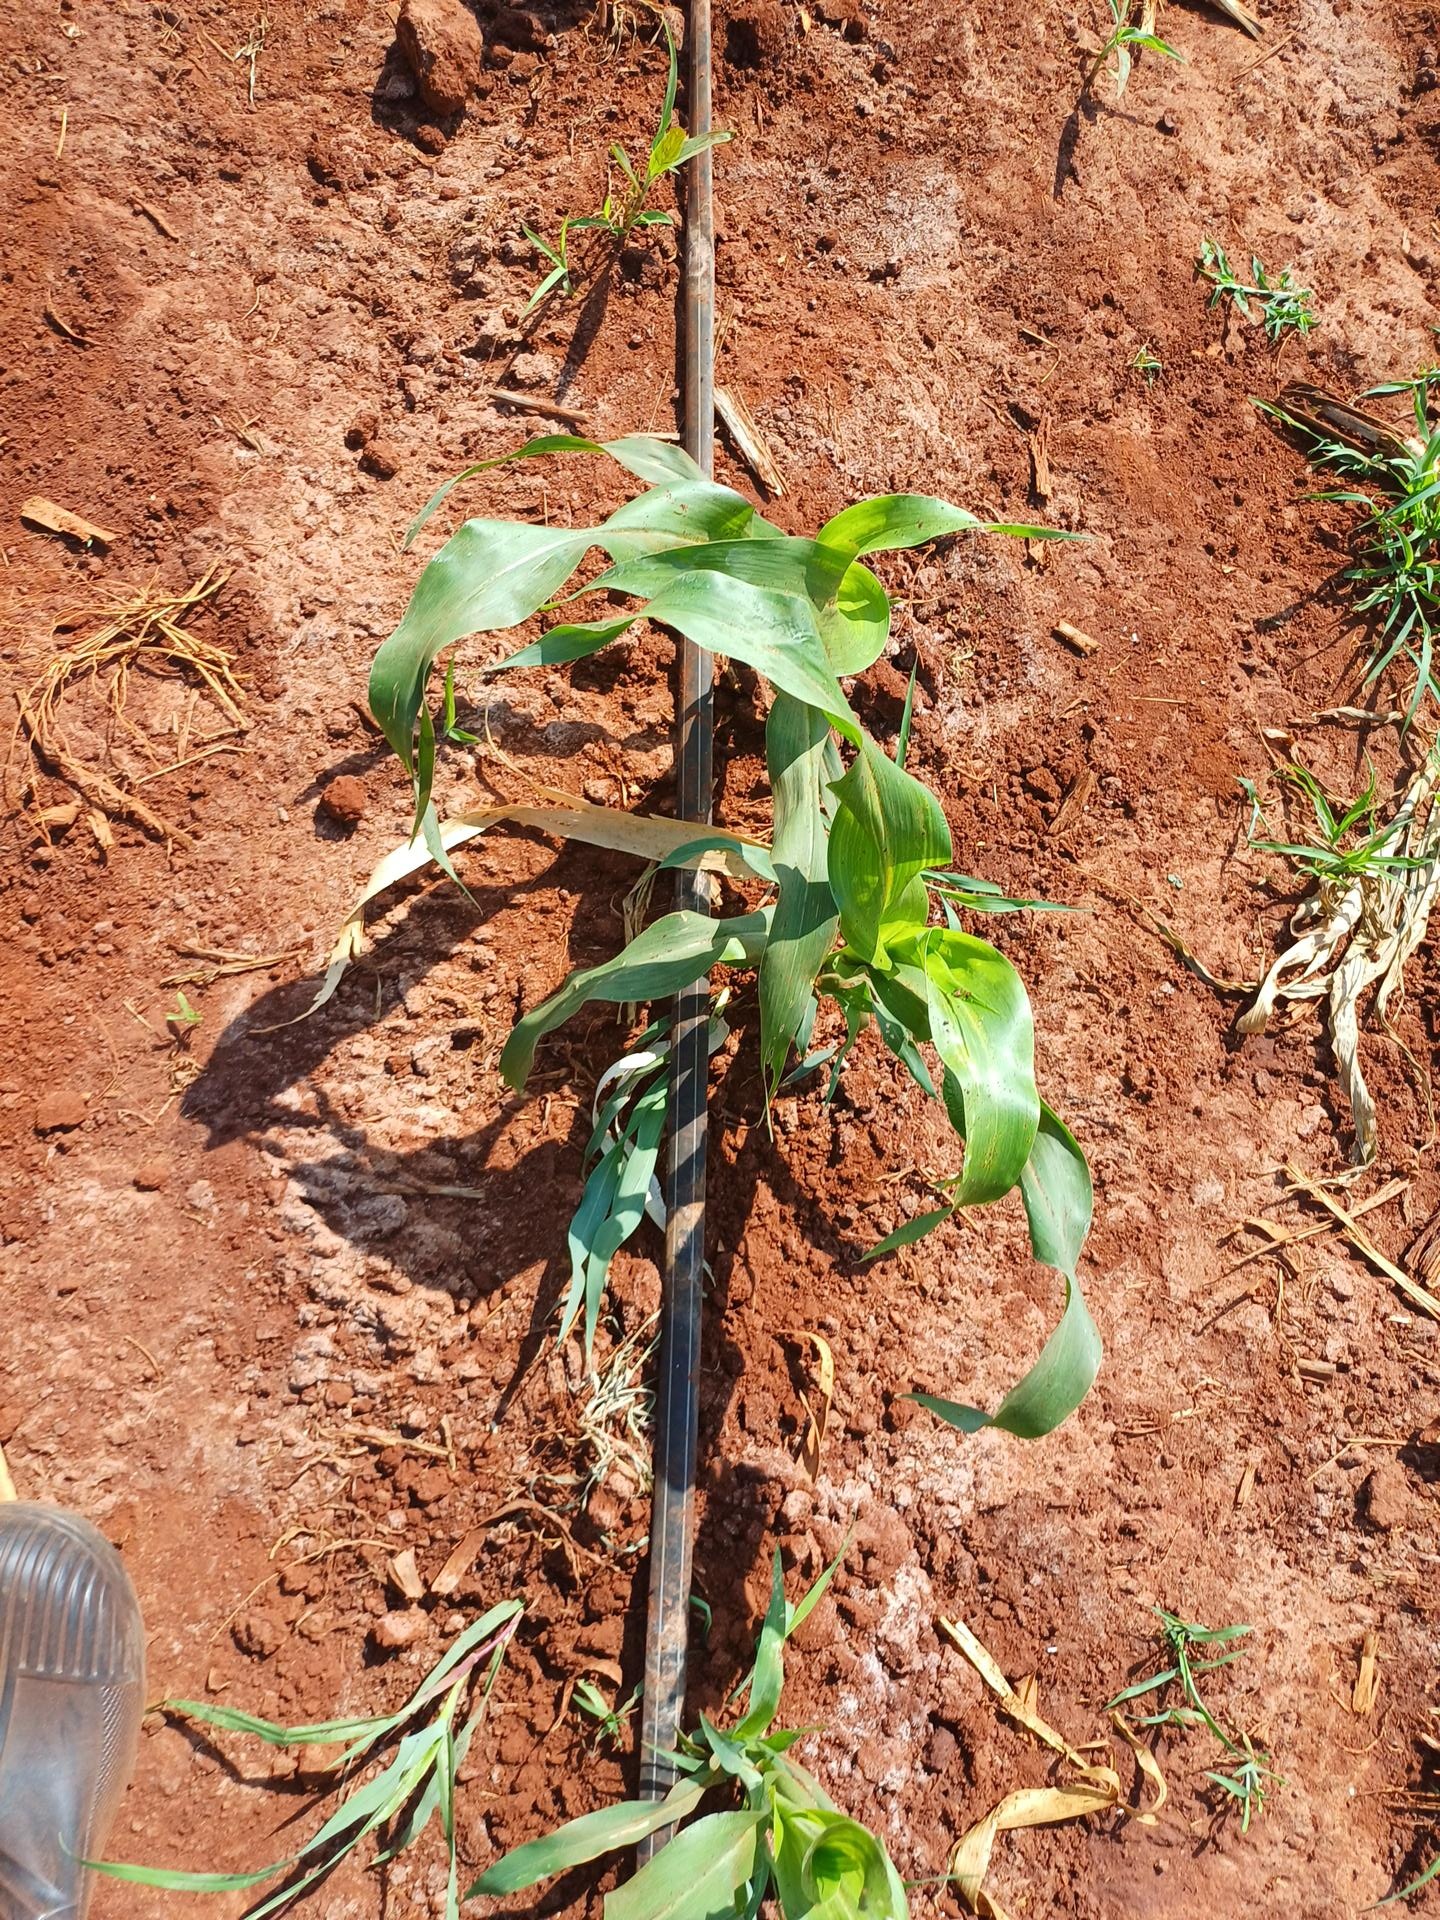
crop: sorghum
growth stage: vegetative
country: Kenya
